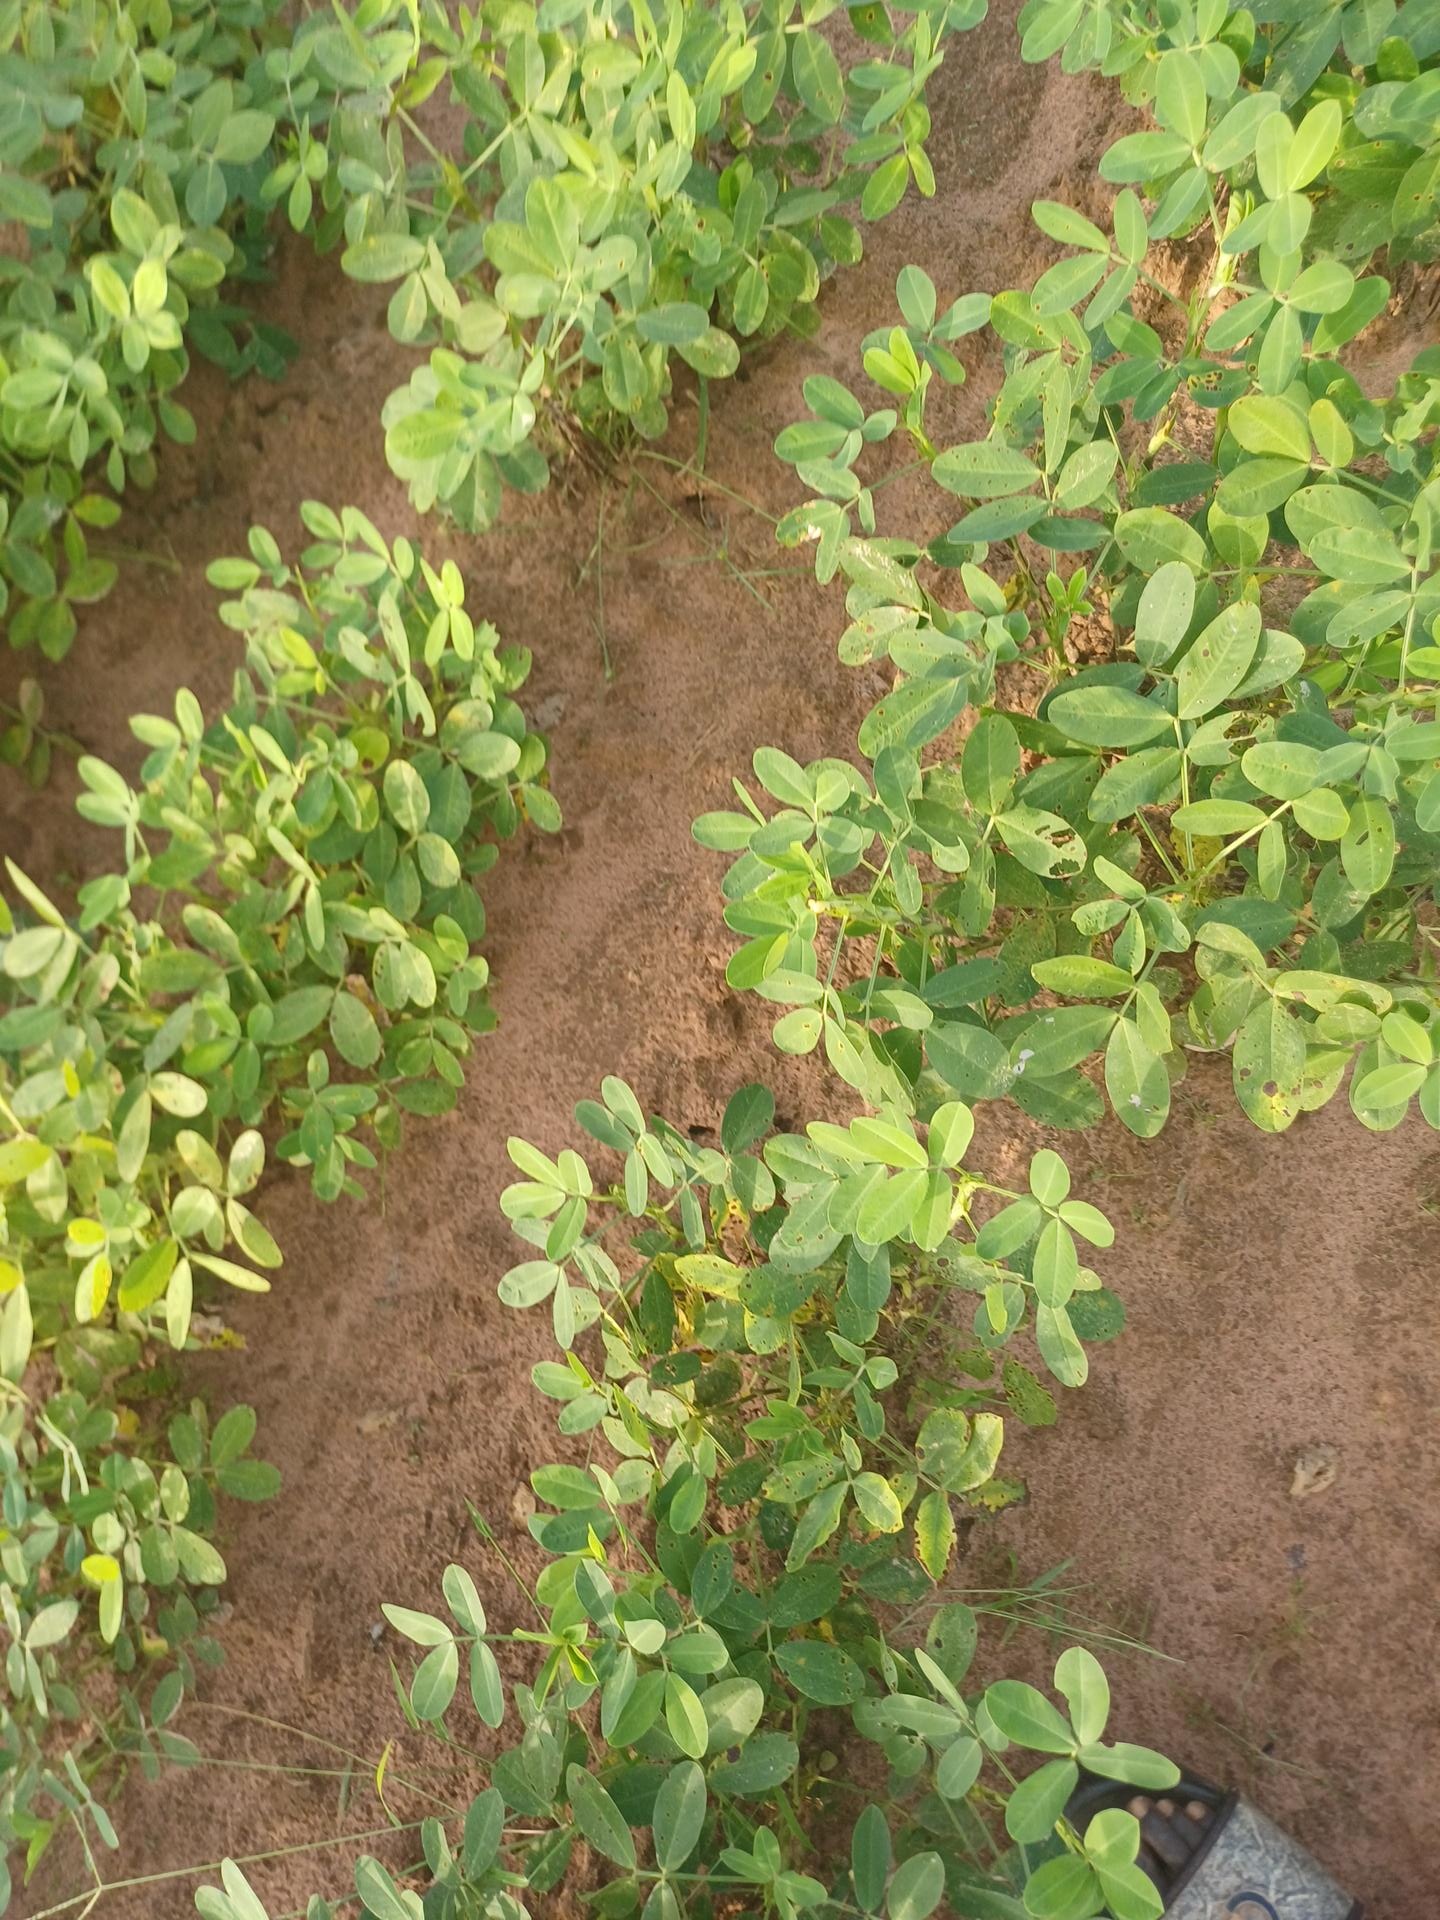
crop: groundnut
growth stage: flowering
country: Senegal
